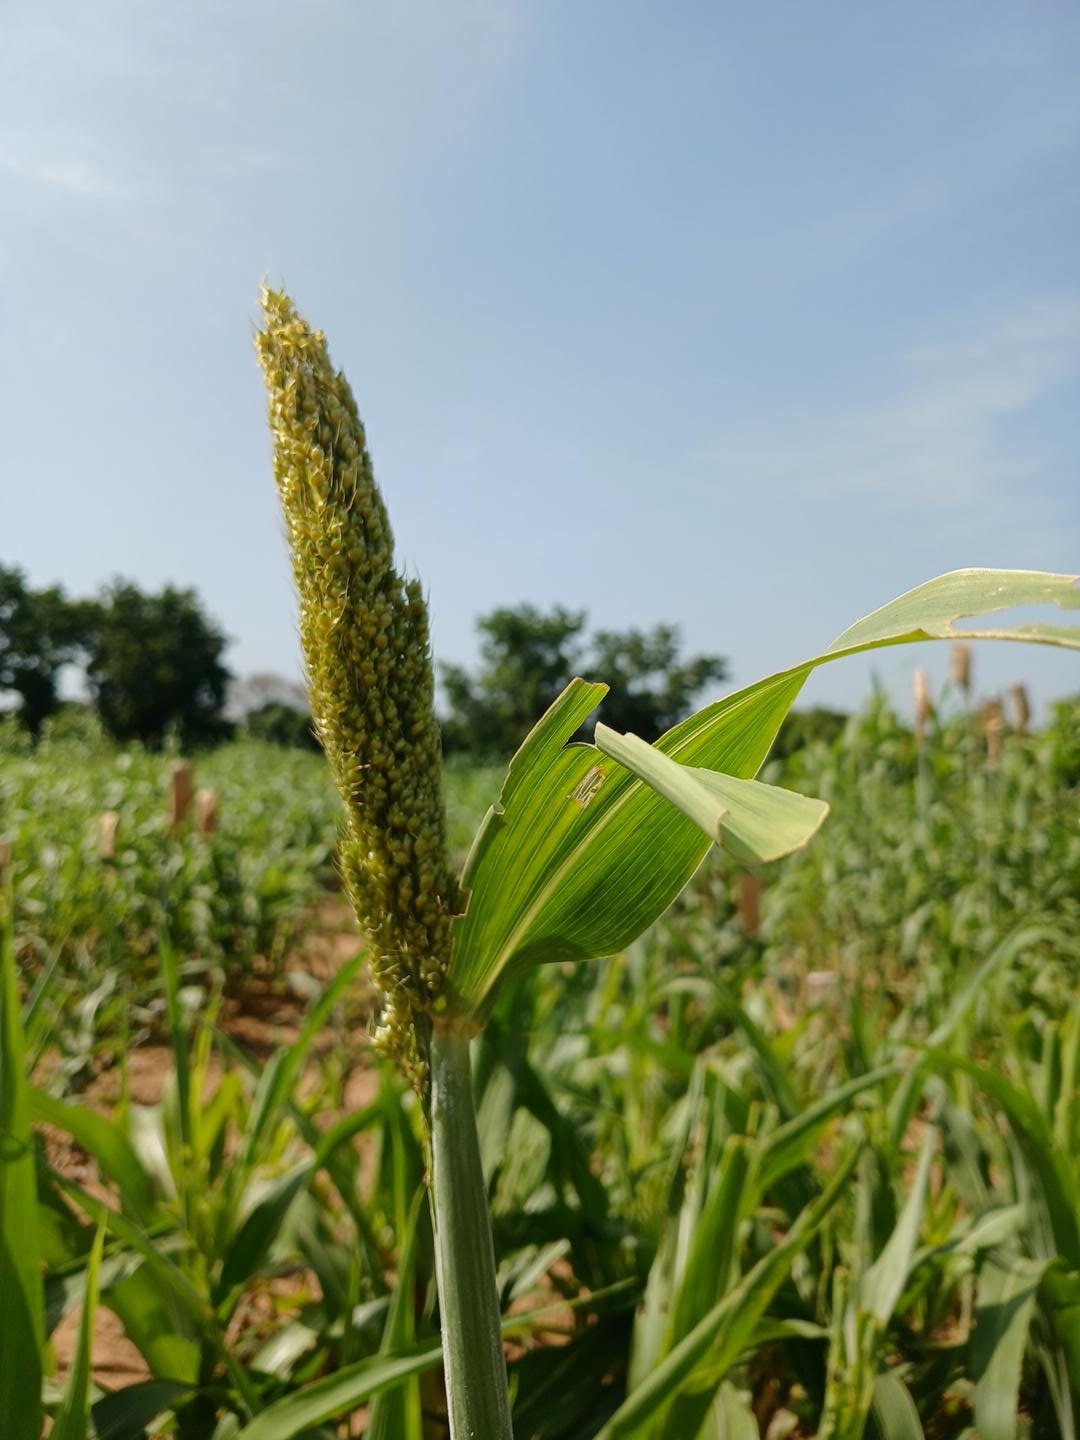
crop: sorghum
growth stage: flowering
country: Senegal
